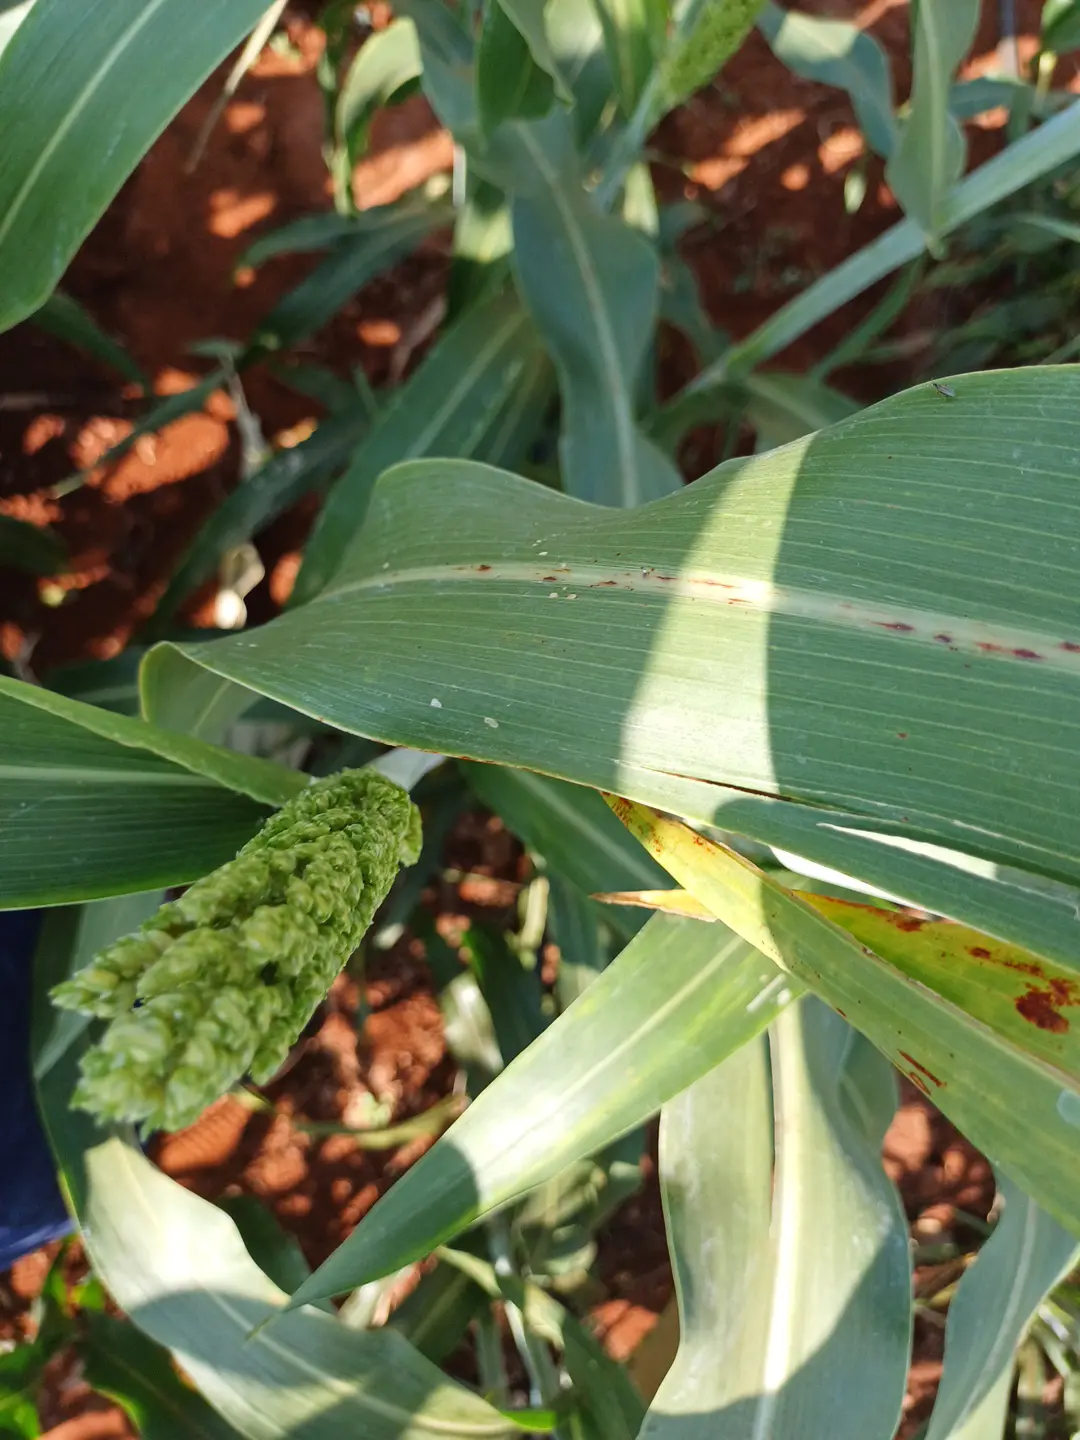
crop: sorghum
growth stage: heading tuber
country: Kenya
